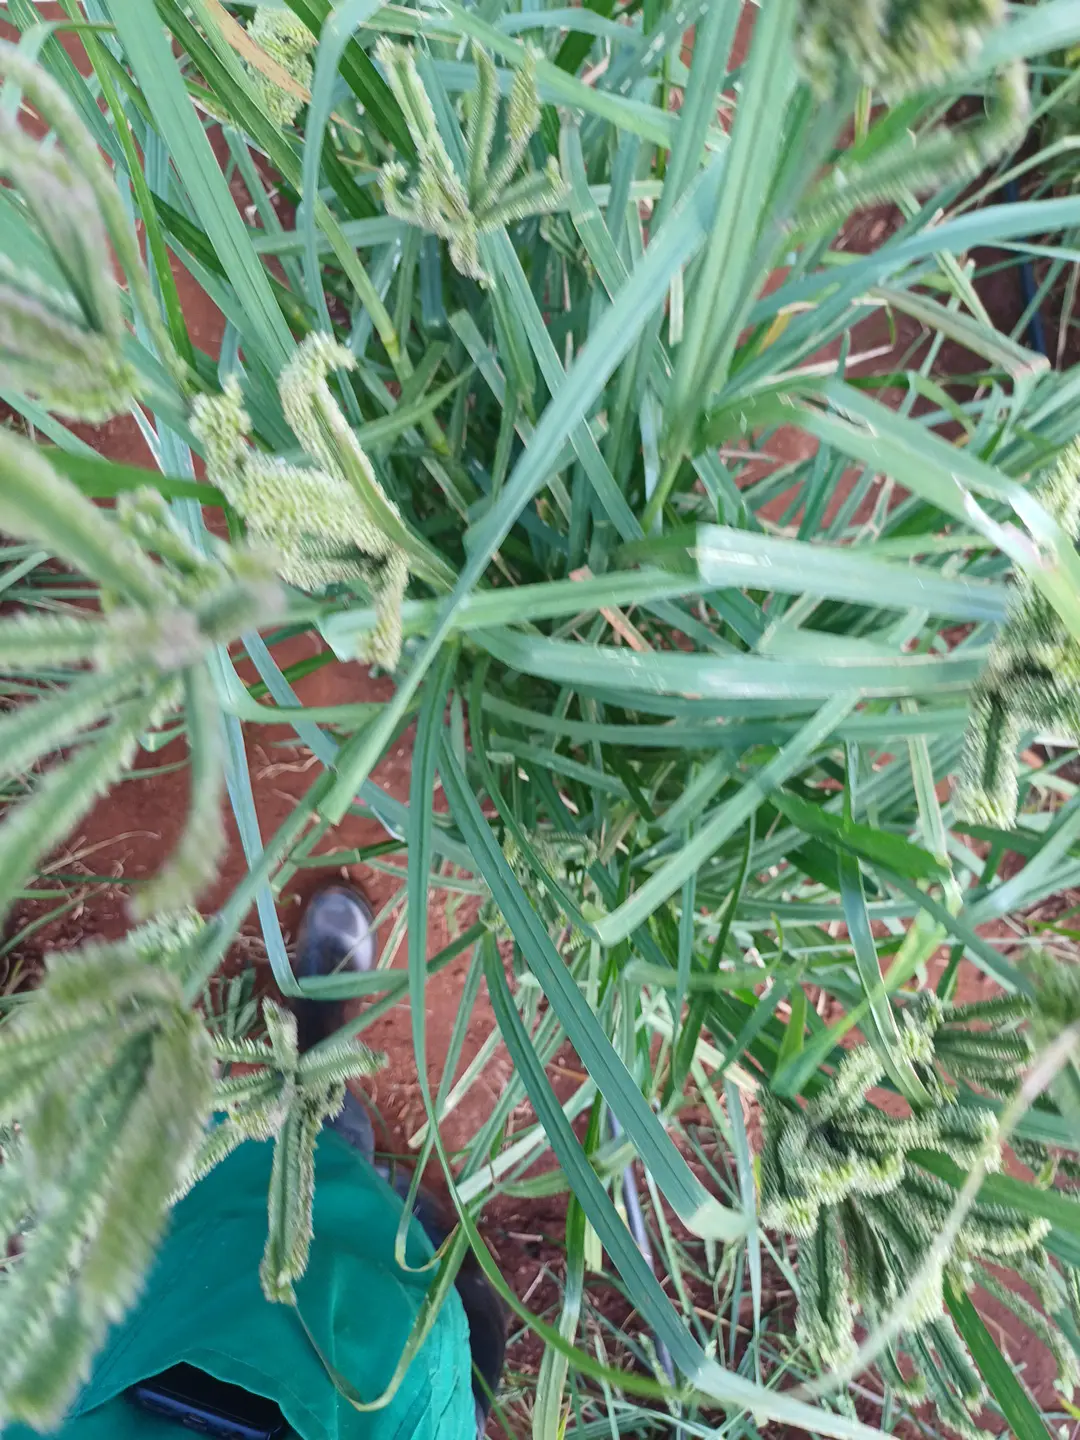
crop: finger millet
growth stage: filling grain
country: Kenya
